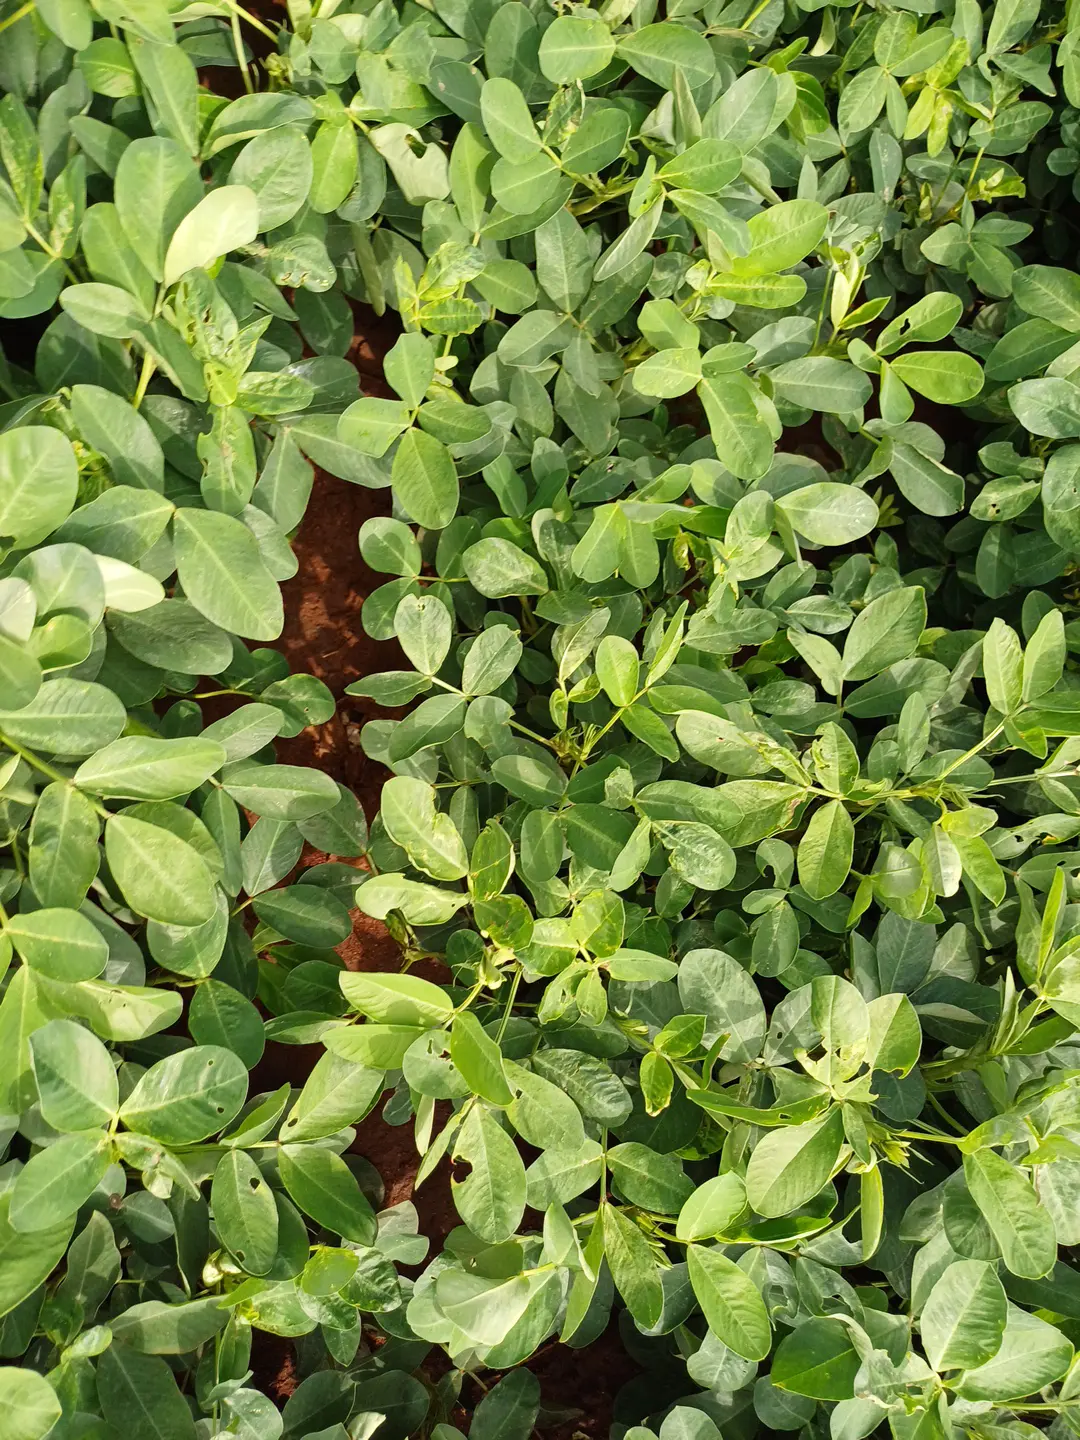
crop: groundnut
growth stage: flowering
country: Kenya
